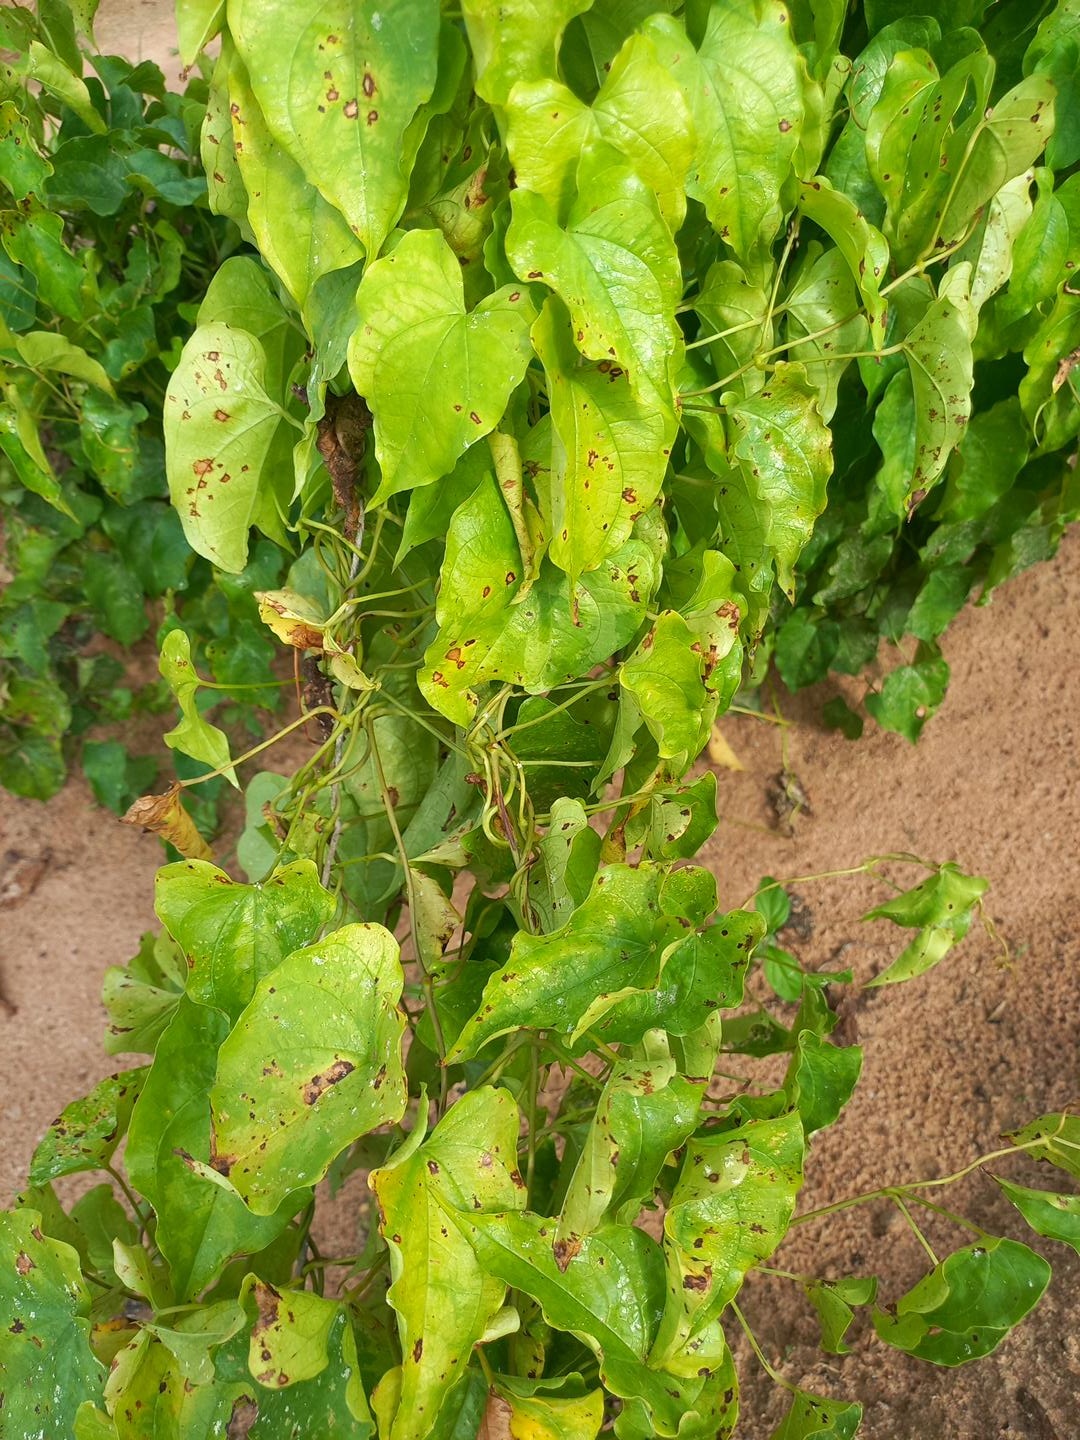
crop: yam
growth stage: vegetative
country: Nigeria
